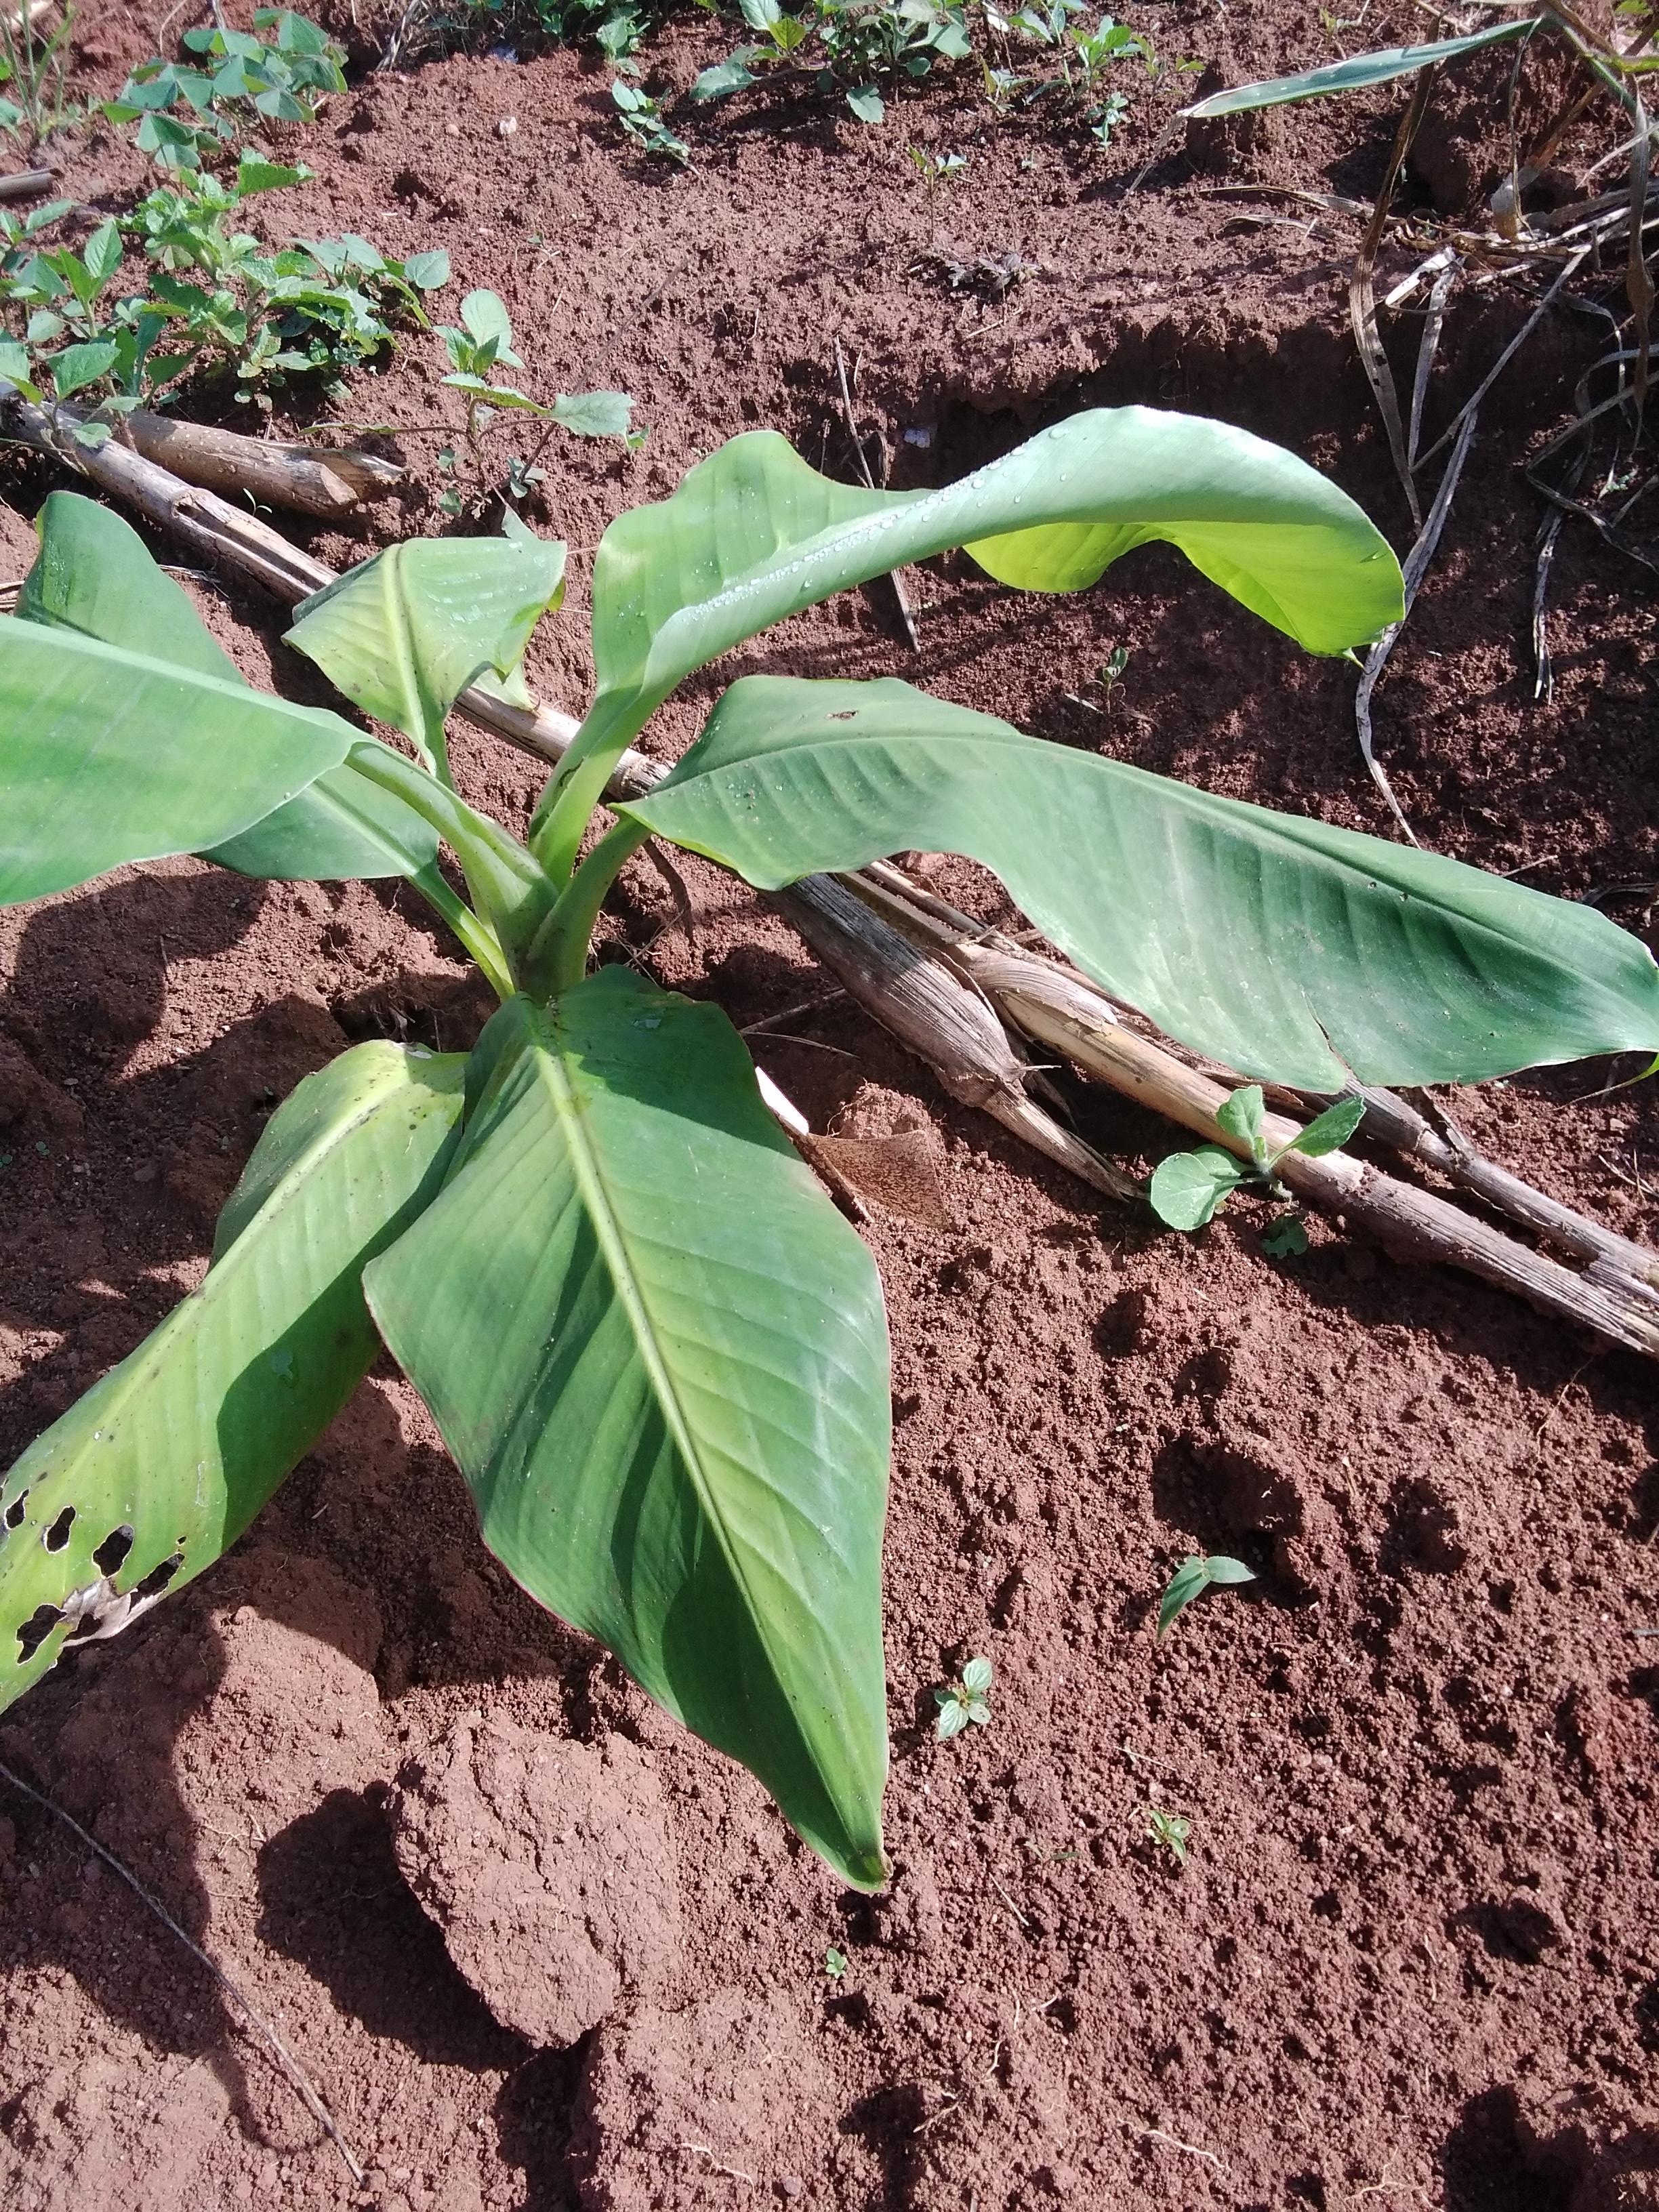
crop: banana
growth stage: vegetative
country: Tanzania
